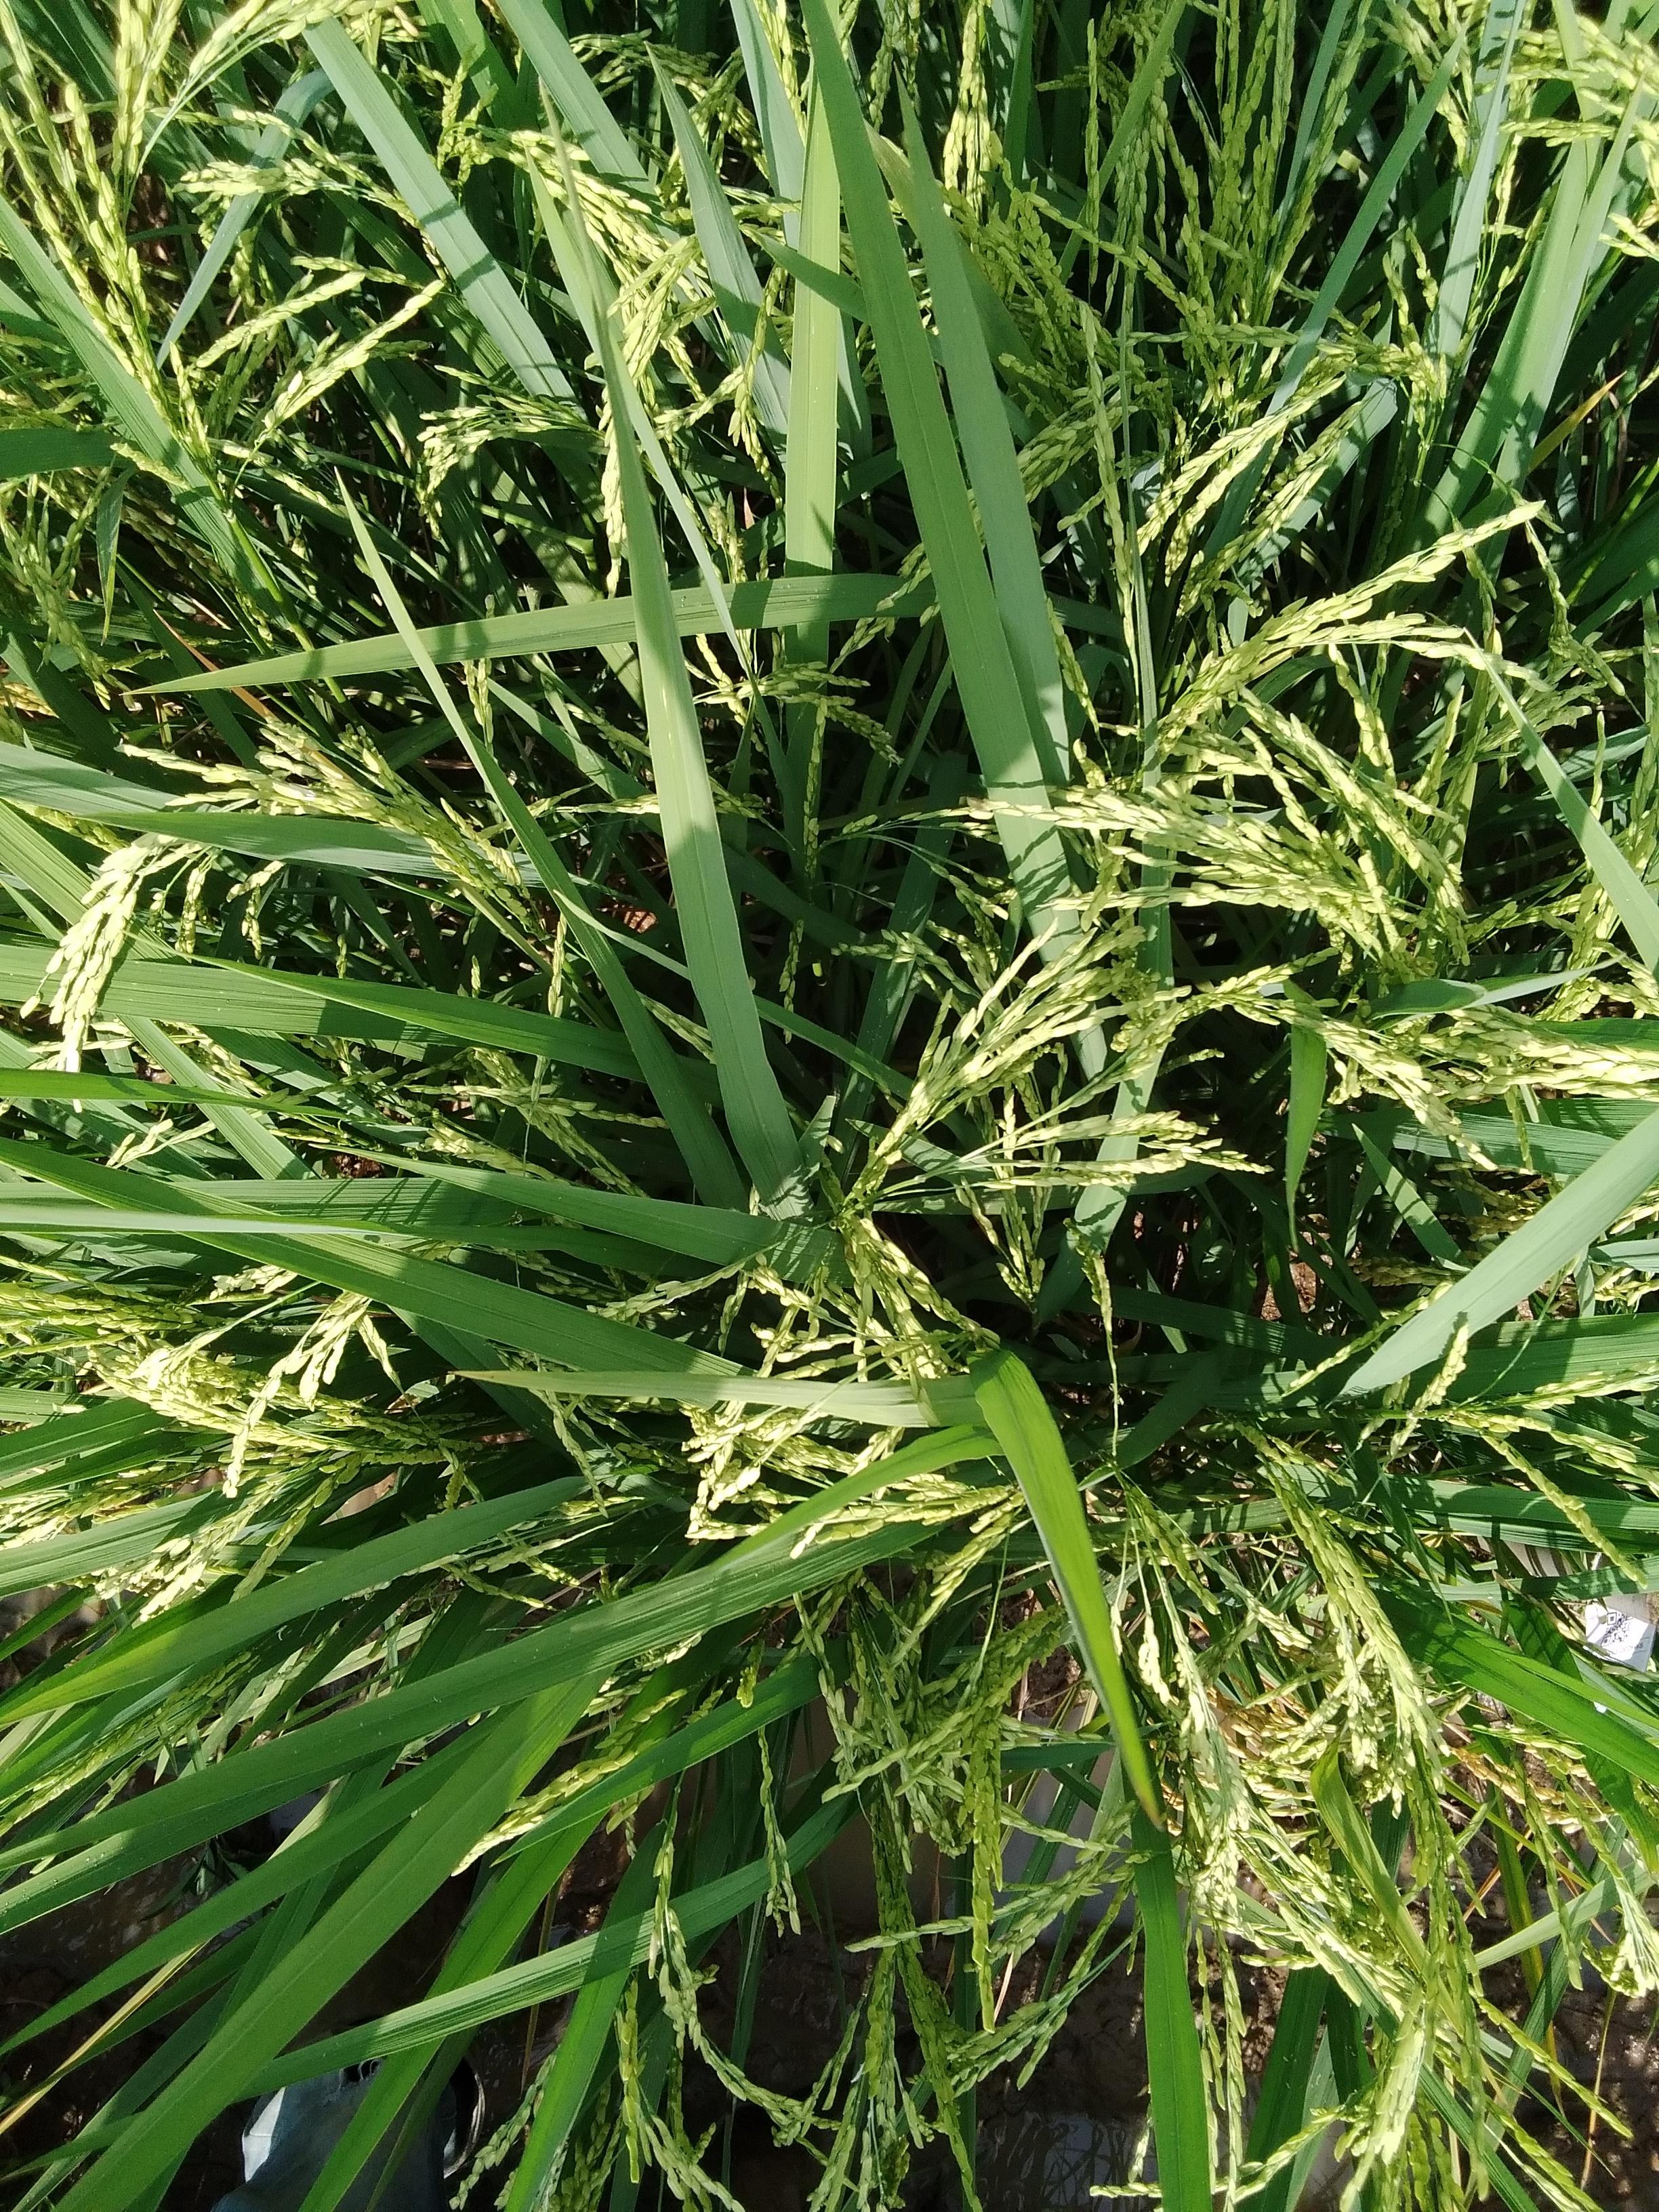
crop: rice
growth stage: stage dough
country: Nigeria
